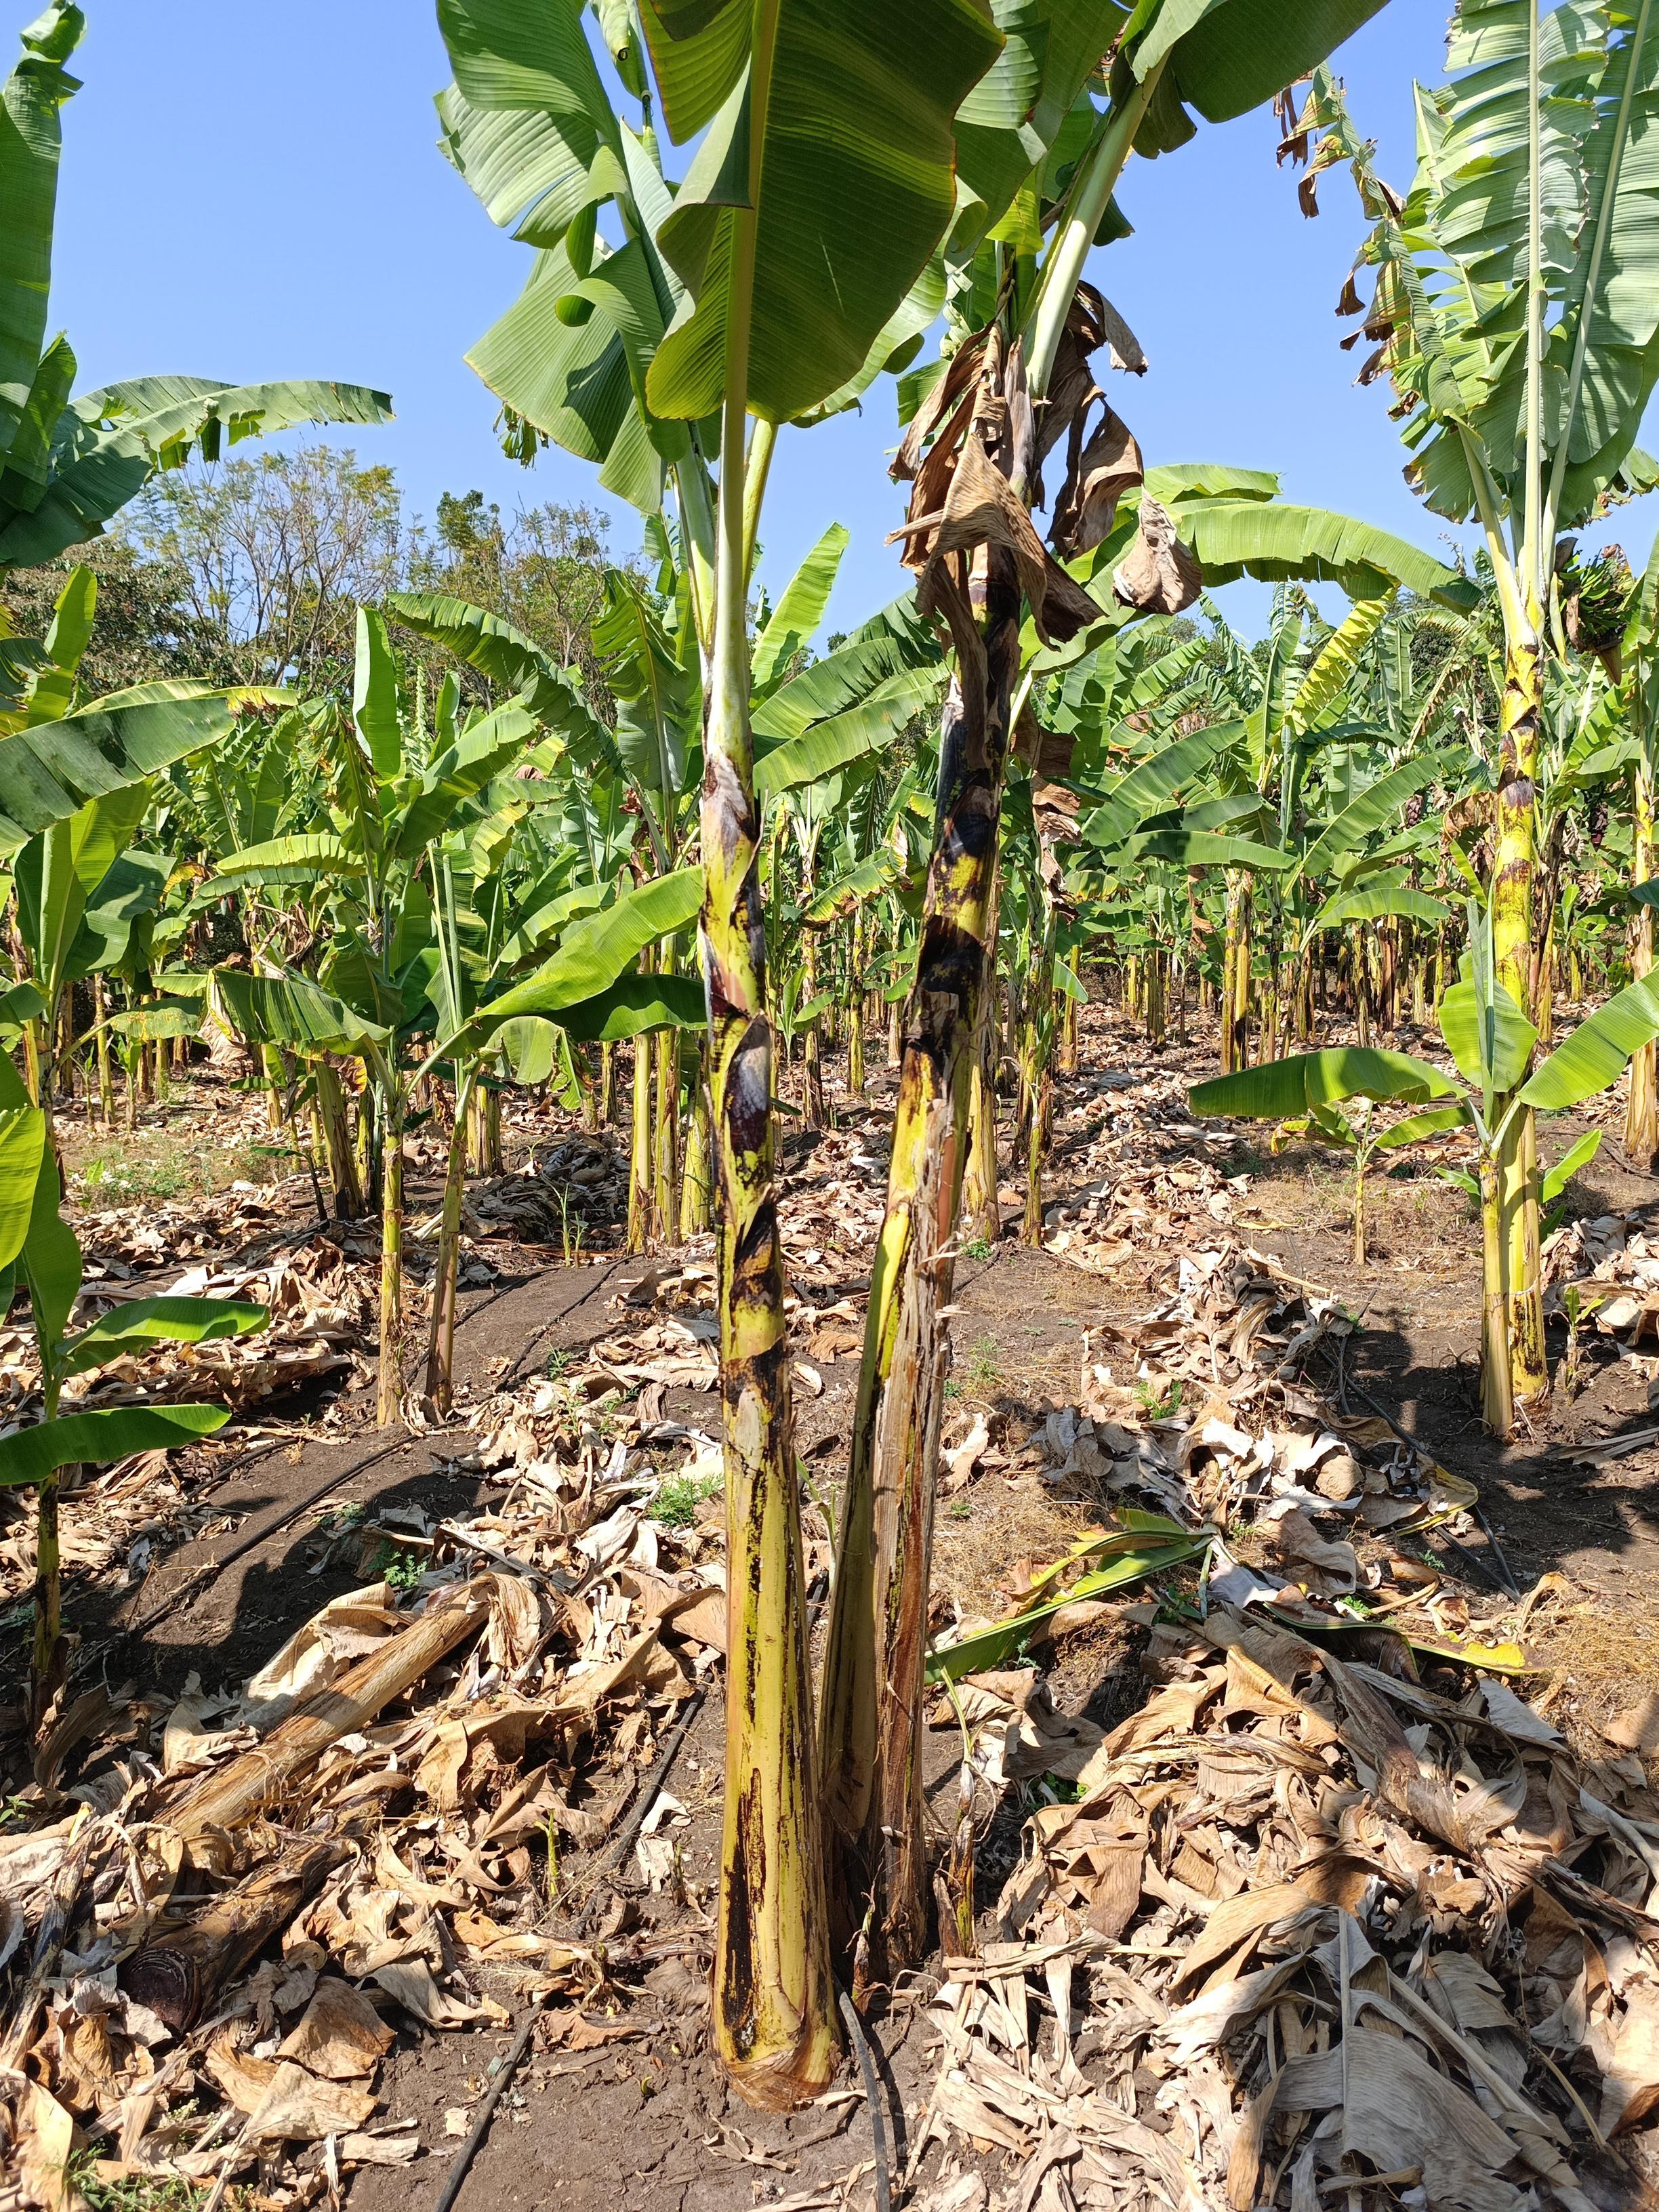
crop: banana
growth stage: vegetative
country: Tanzania
